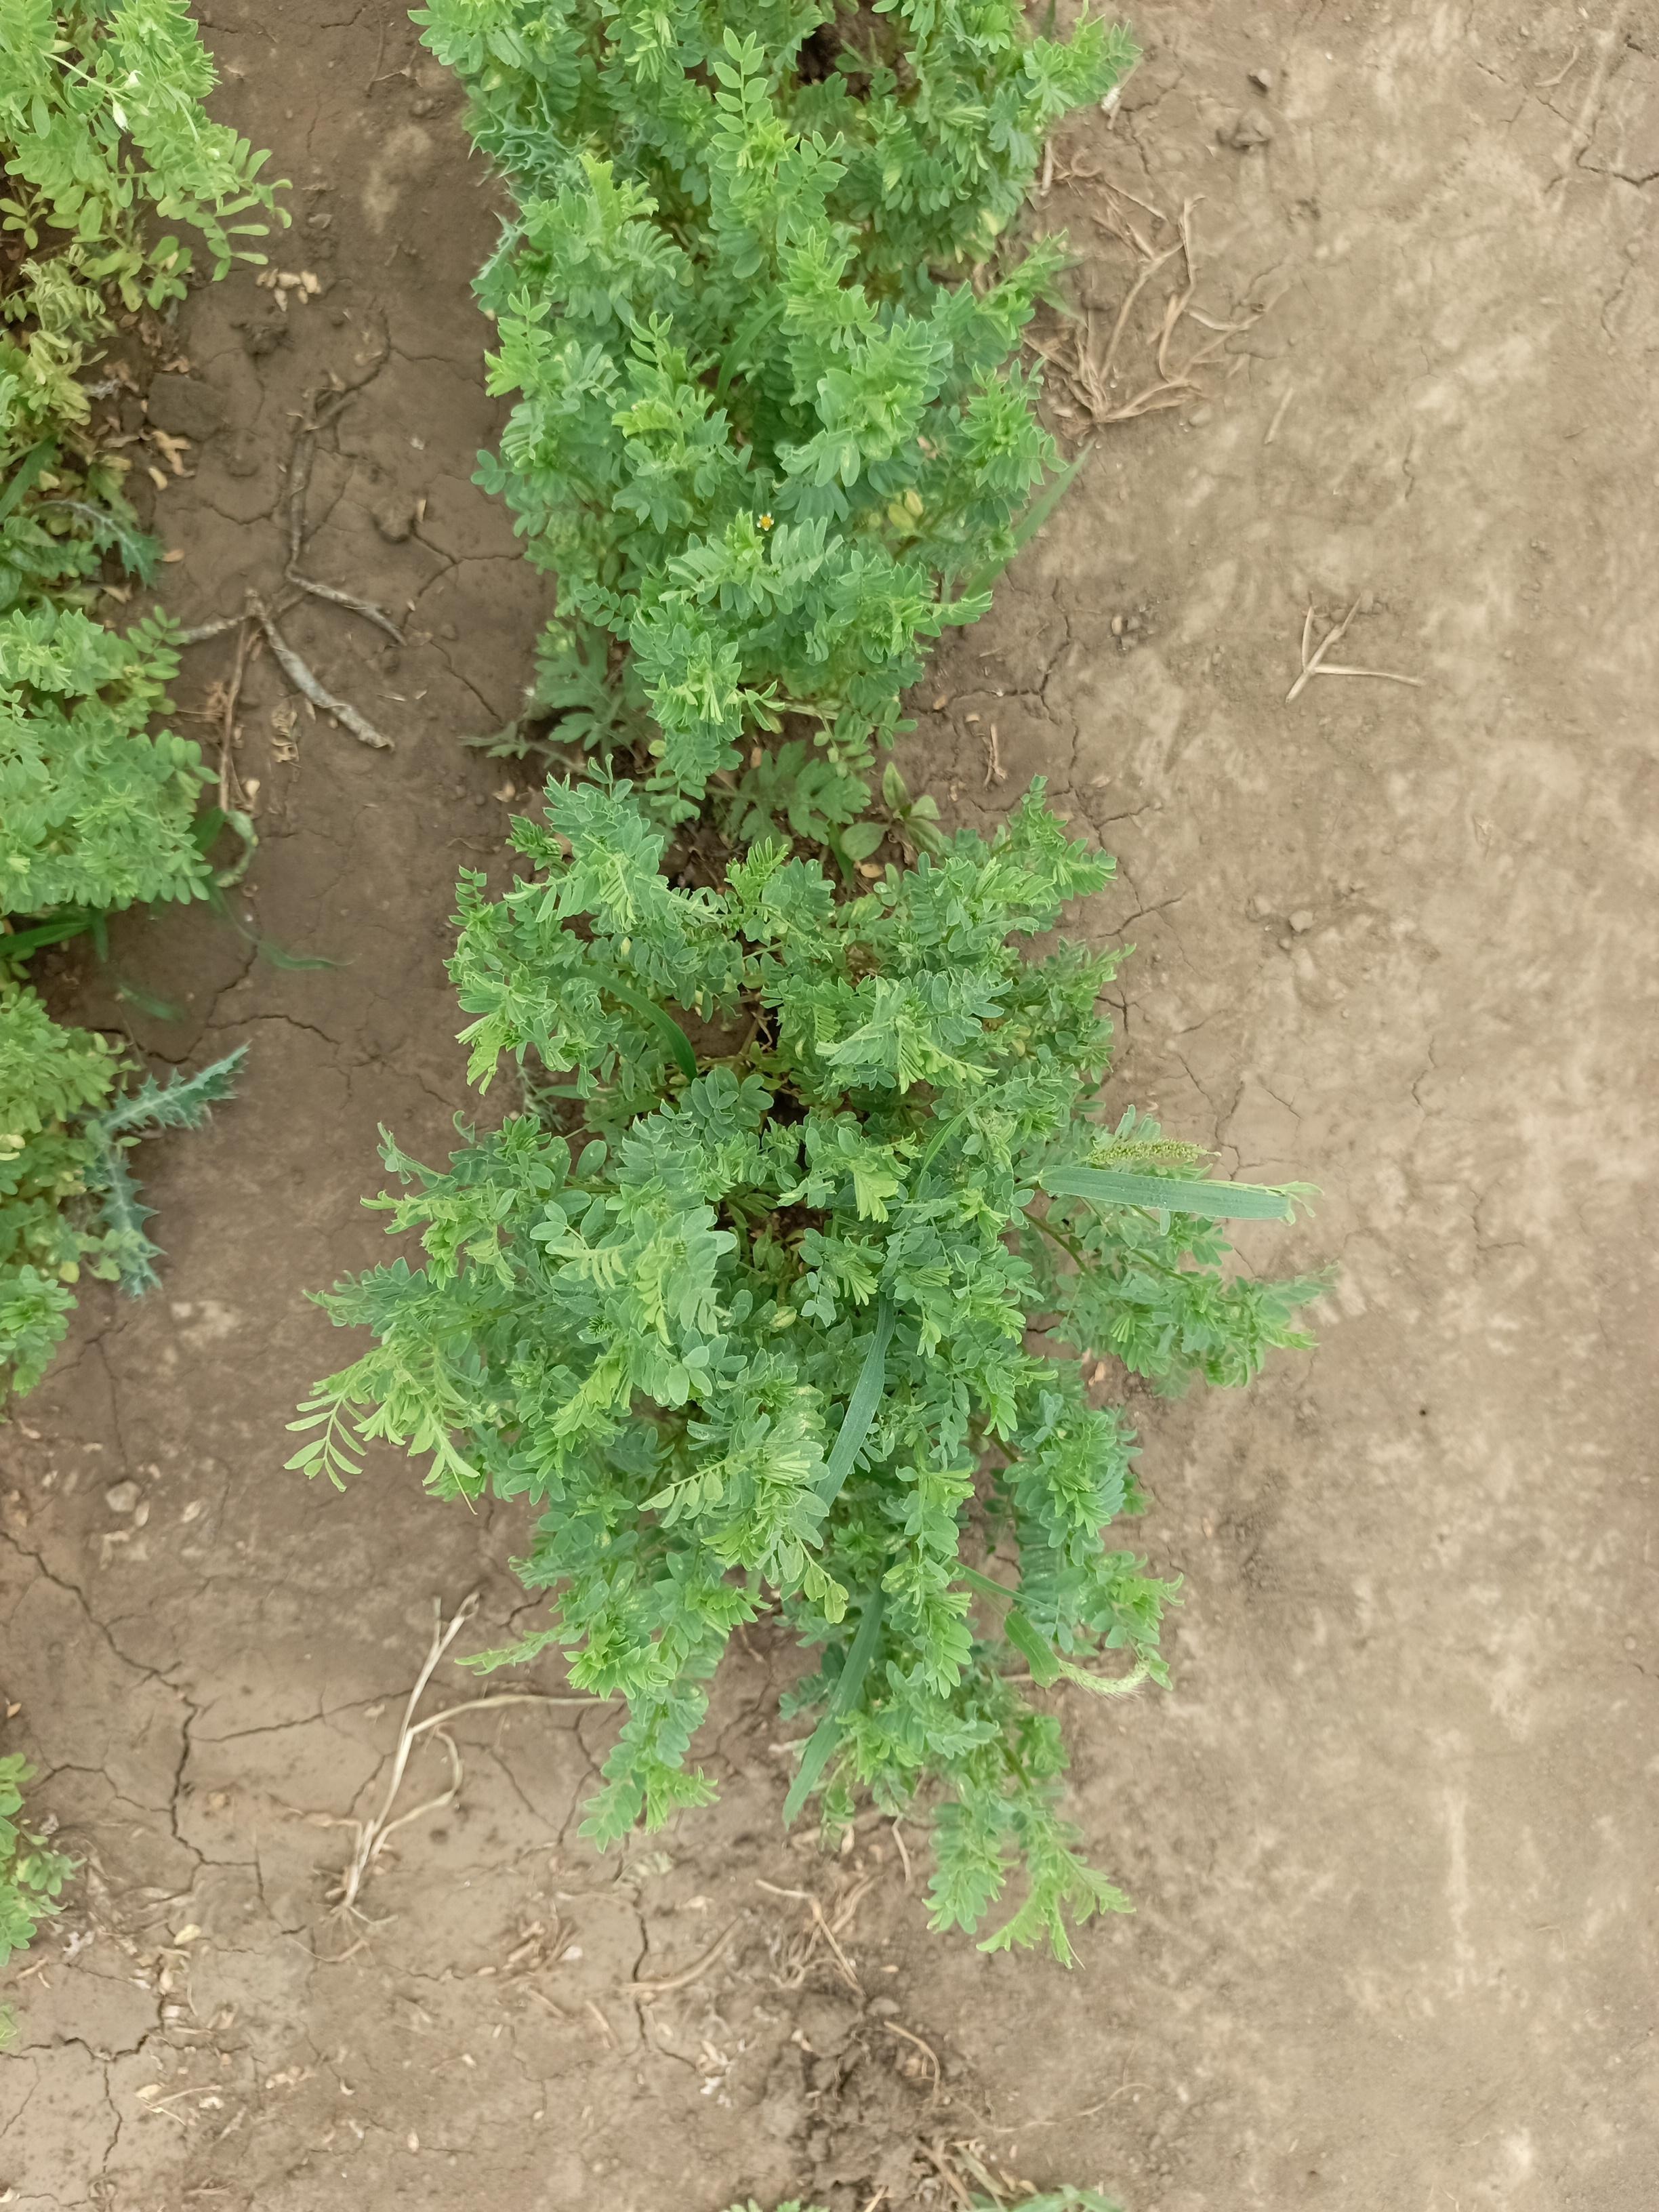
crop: lentil
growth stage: vegetative
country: Tanzania
